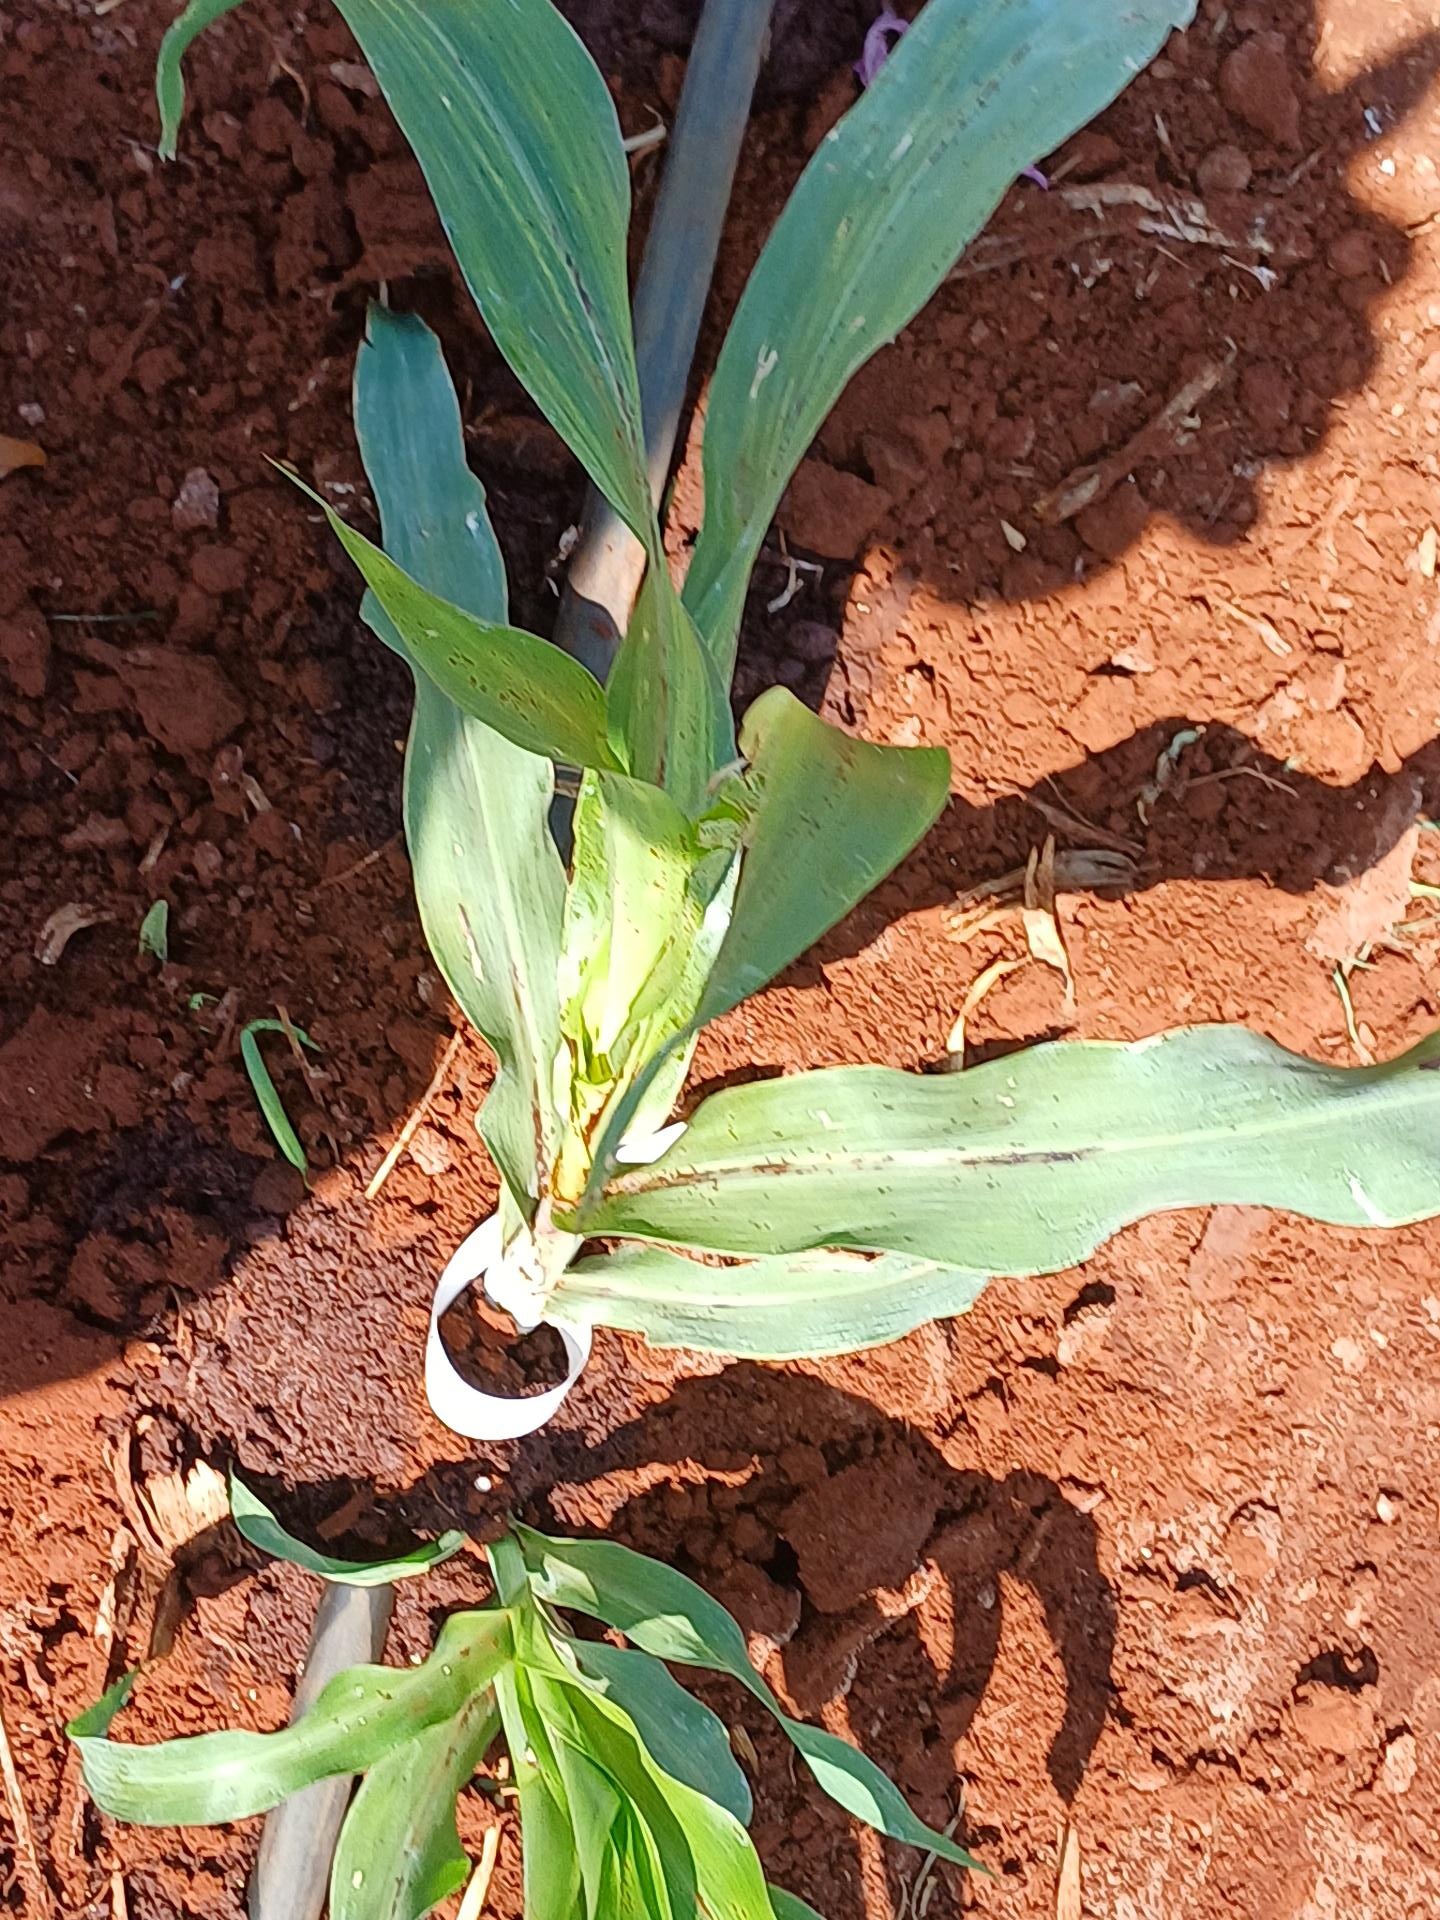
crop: sorghum
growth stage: vegetative
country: Kenya
